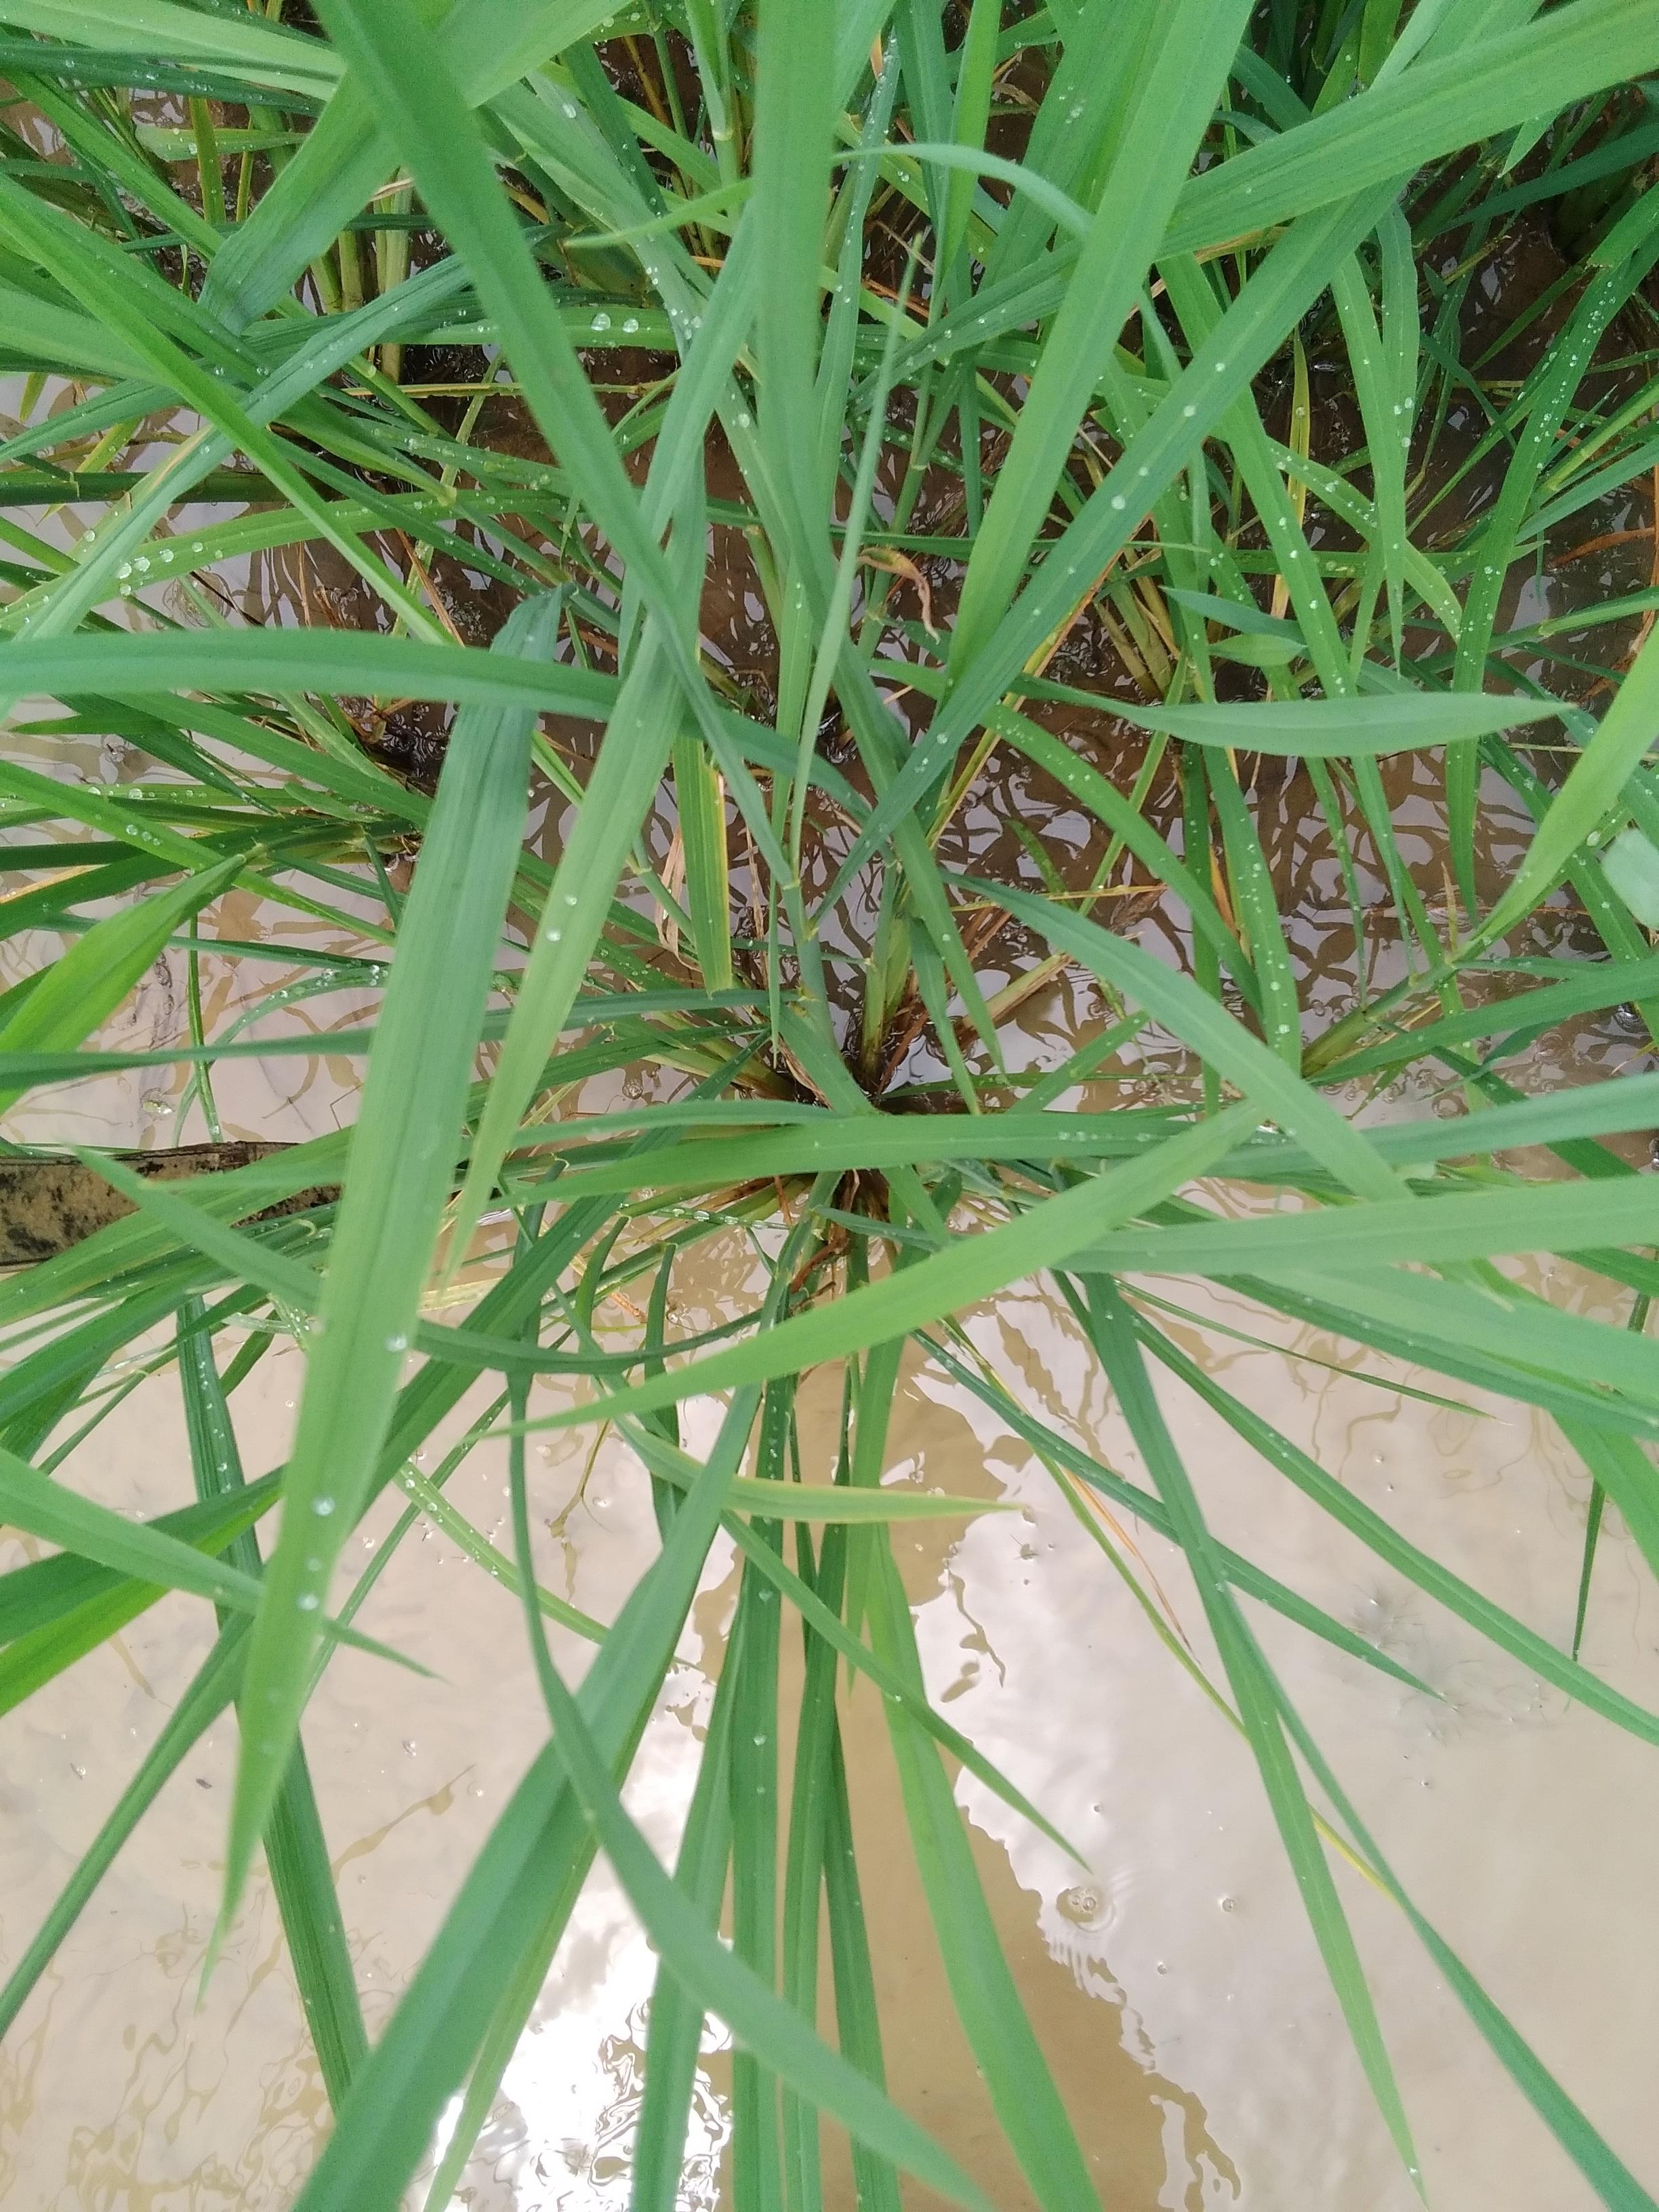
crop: rice
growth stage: elongation stem
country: Nigeria
